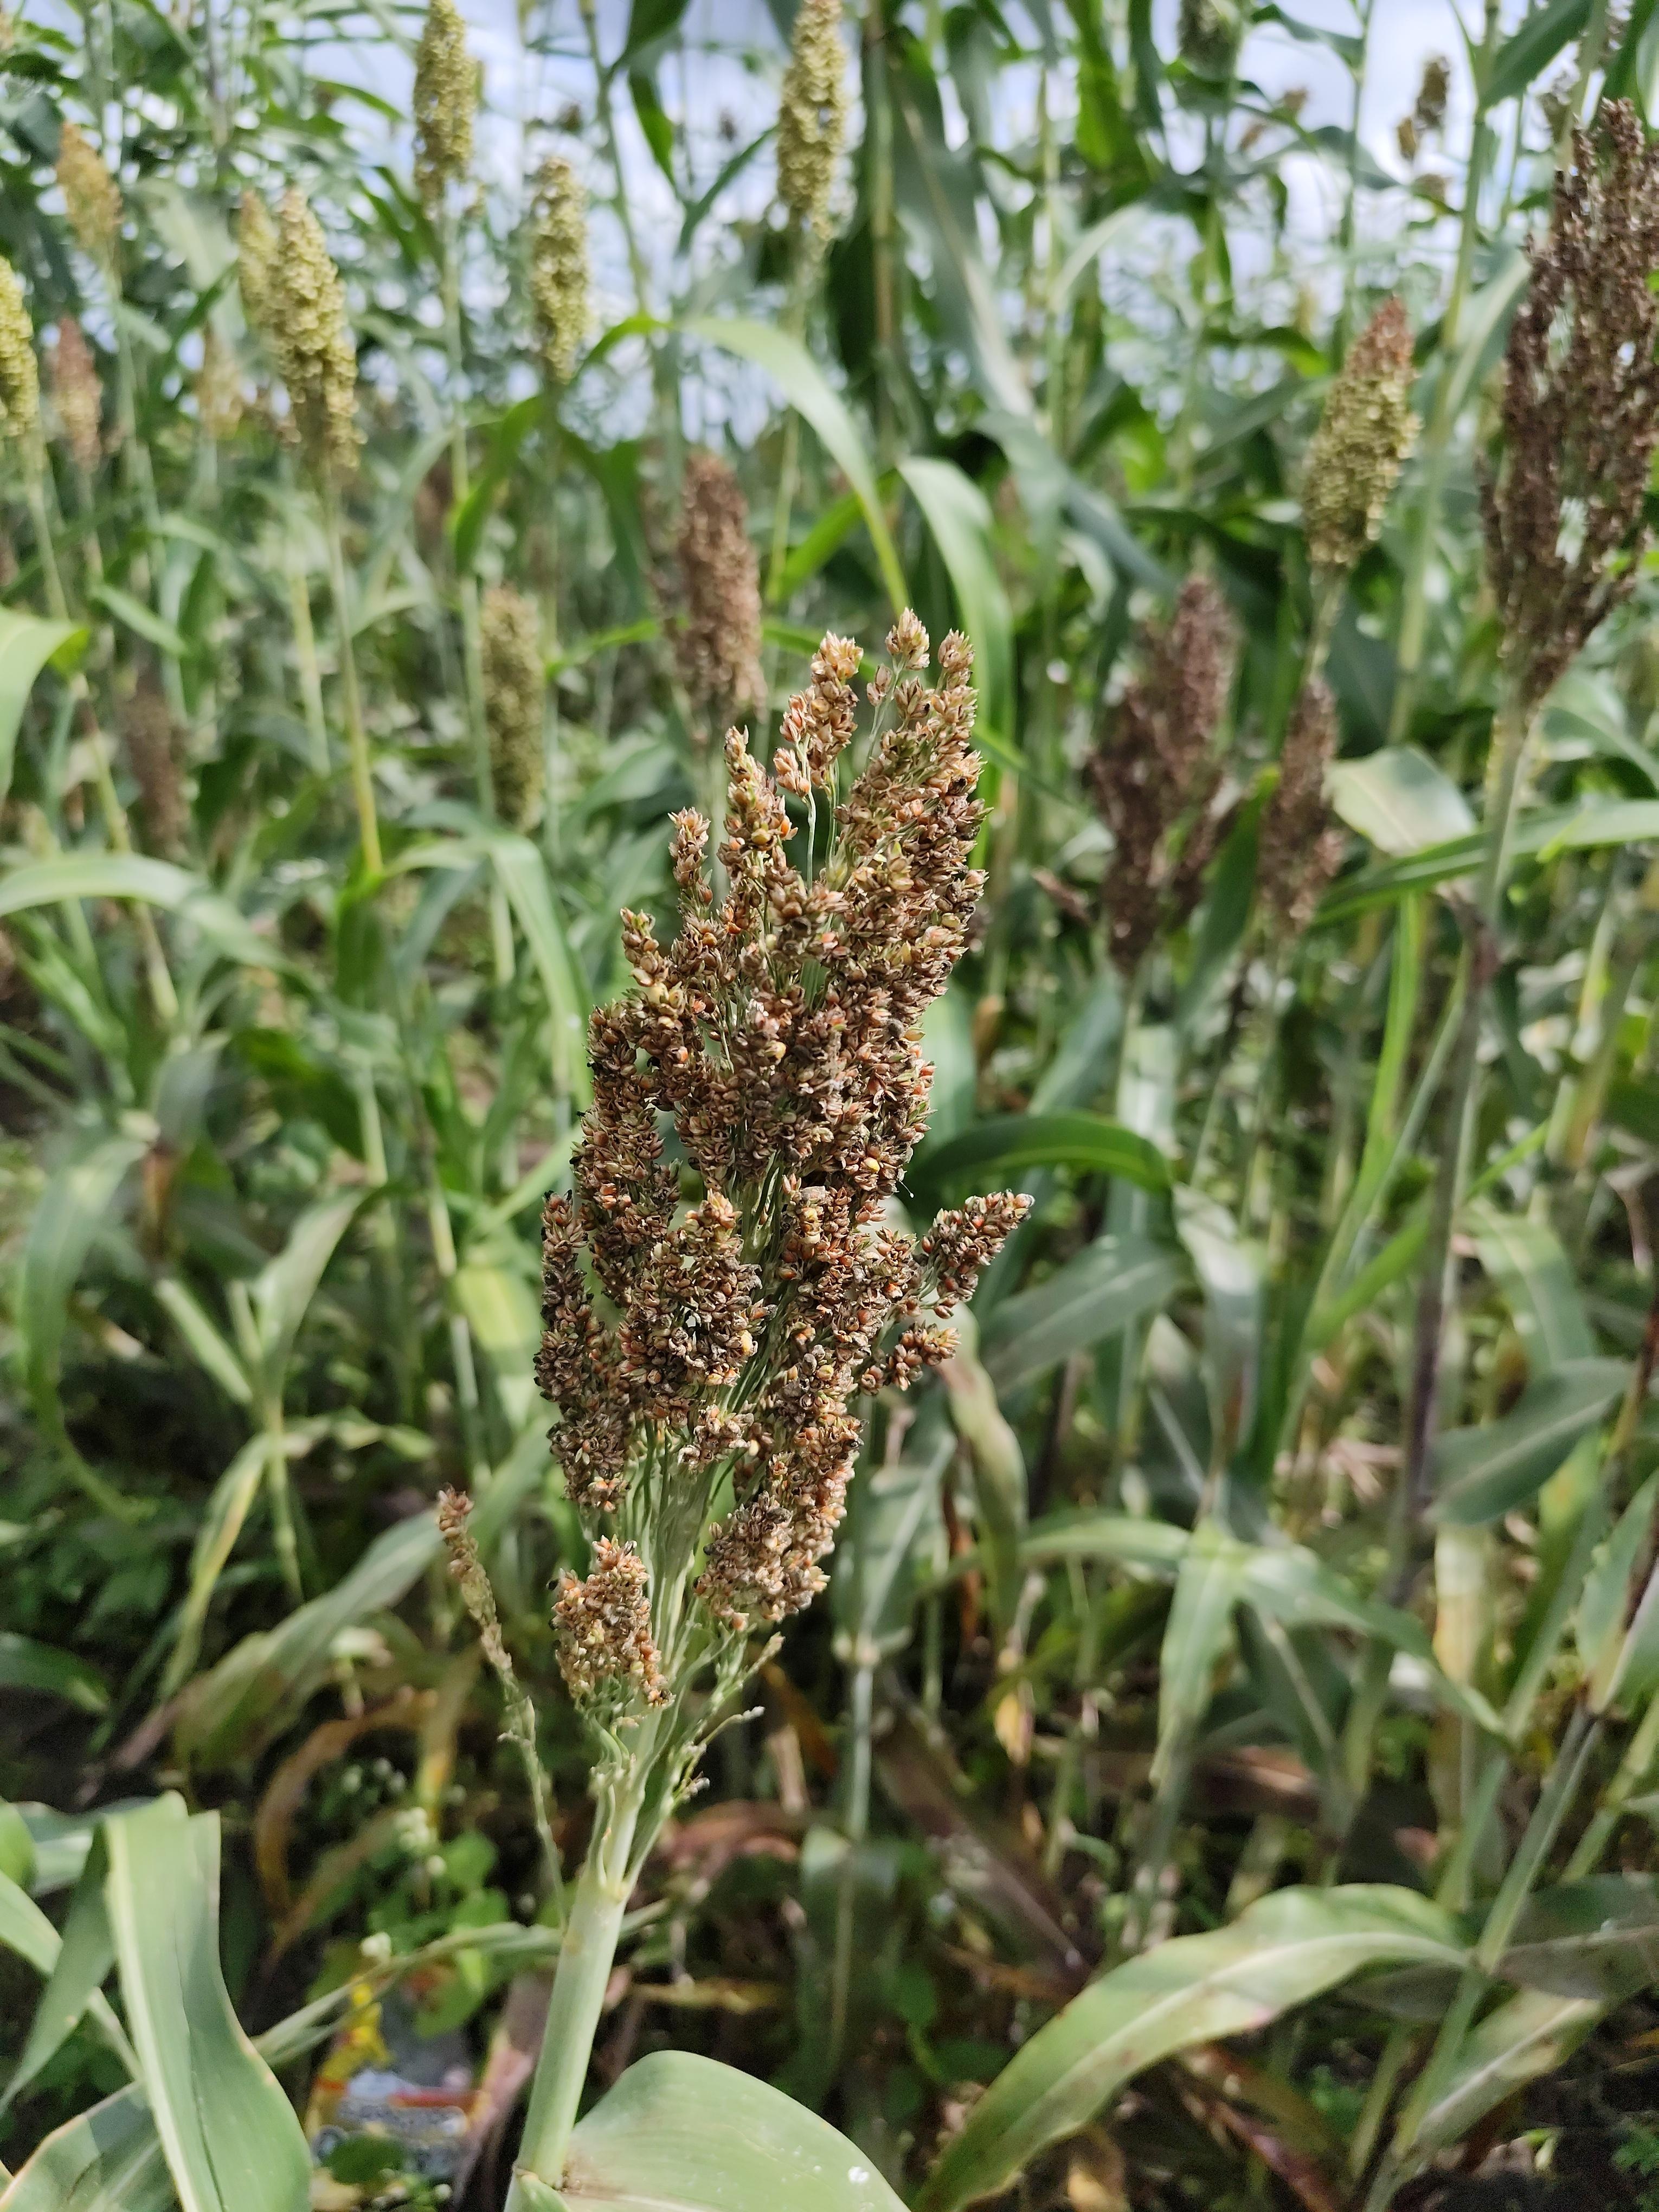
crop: sorghum
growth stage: filling grain
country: Tanzania
